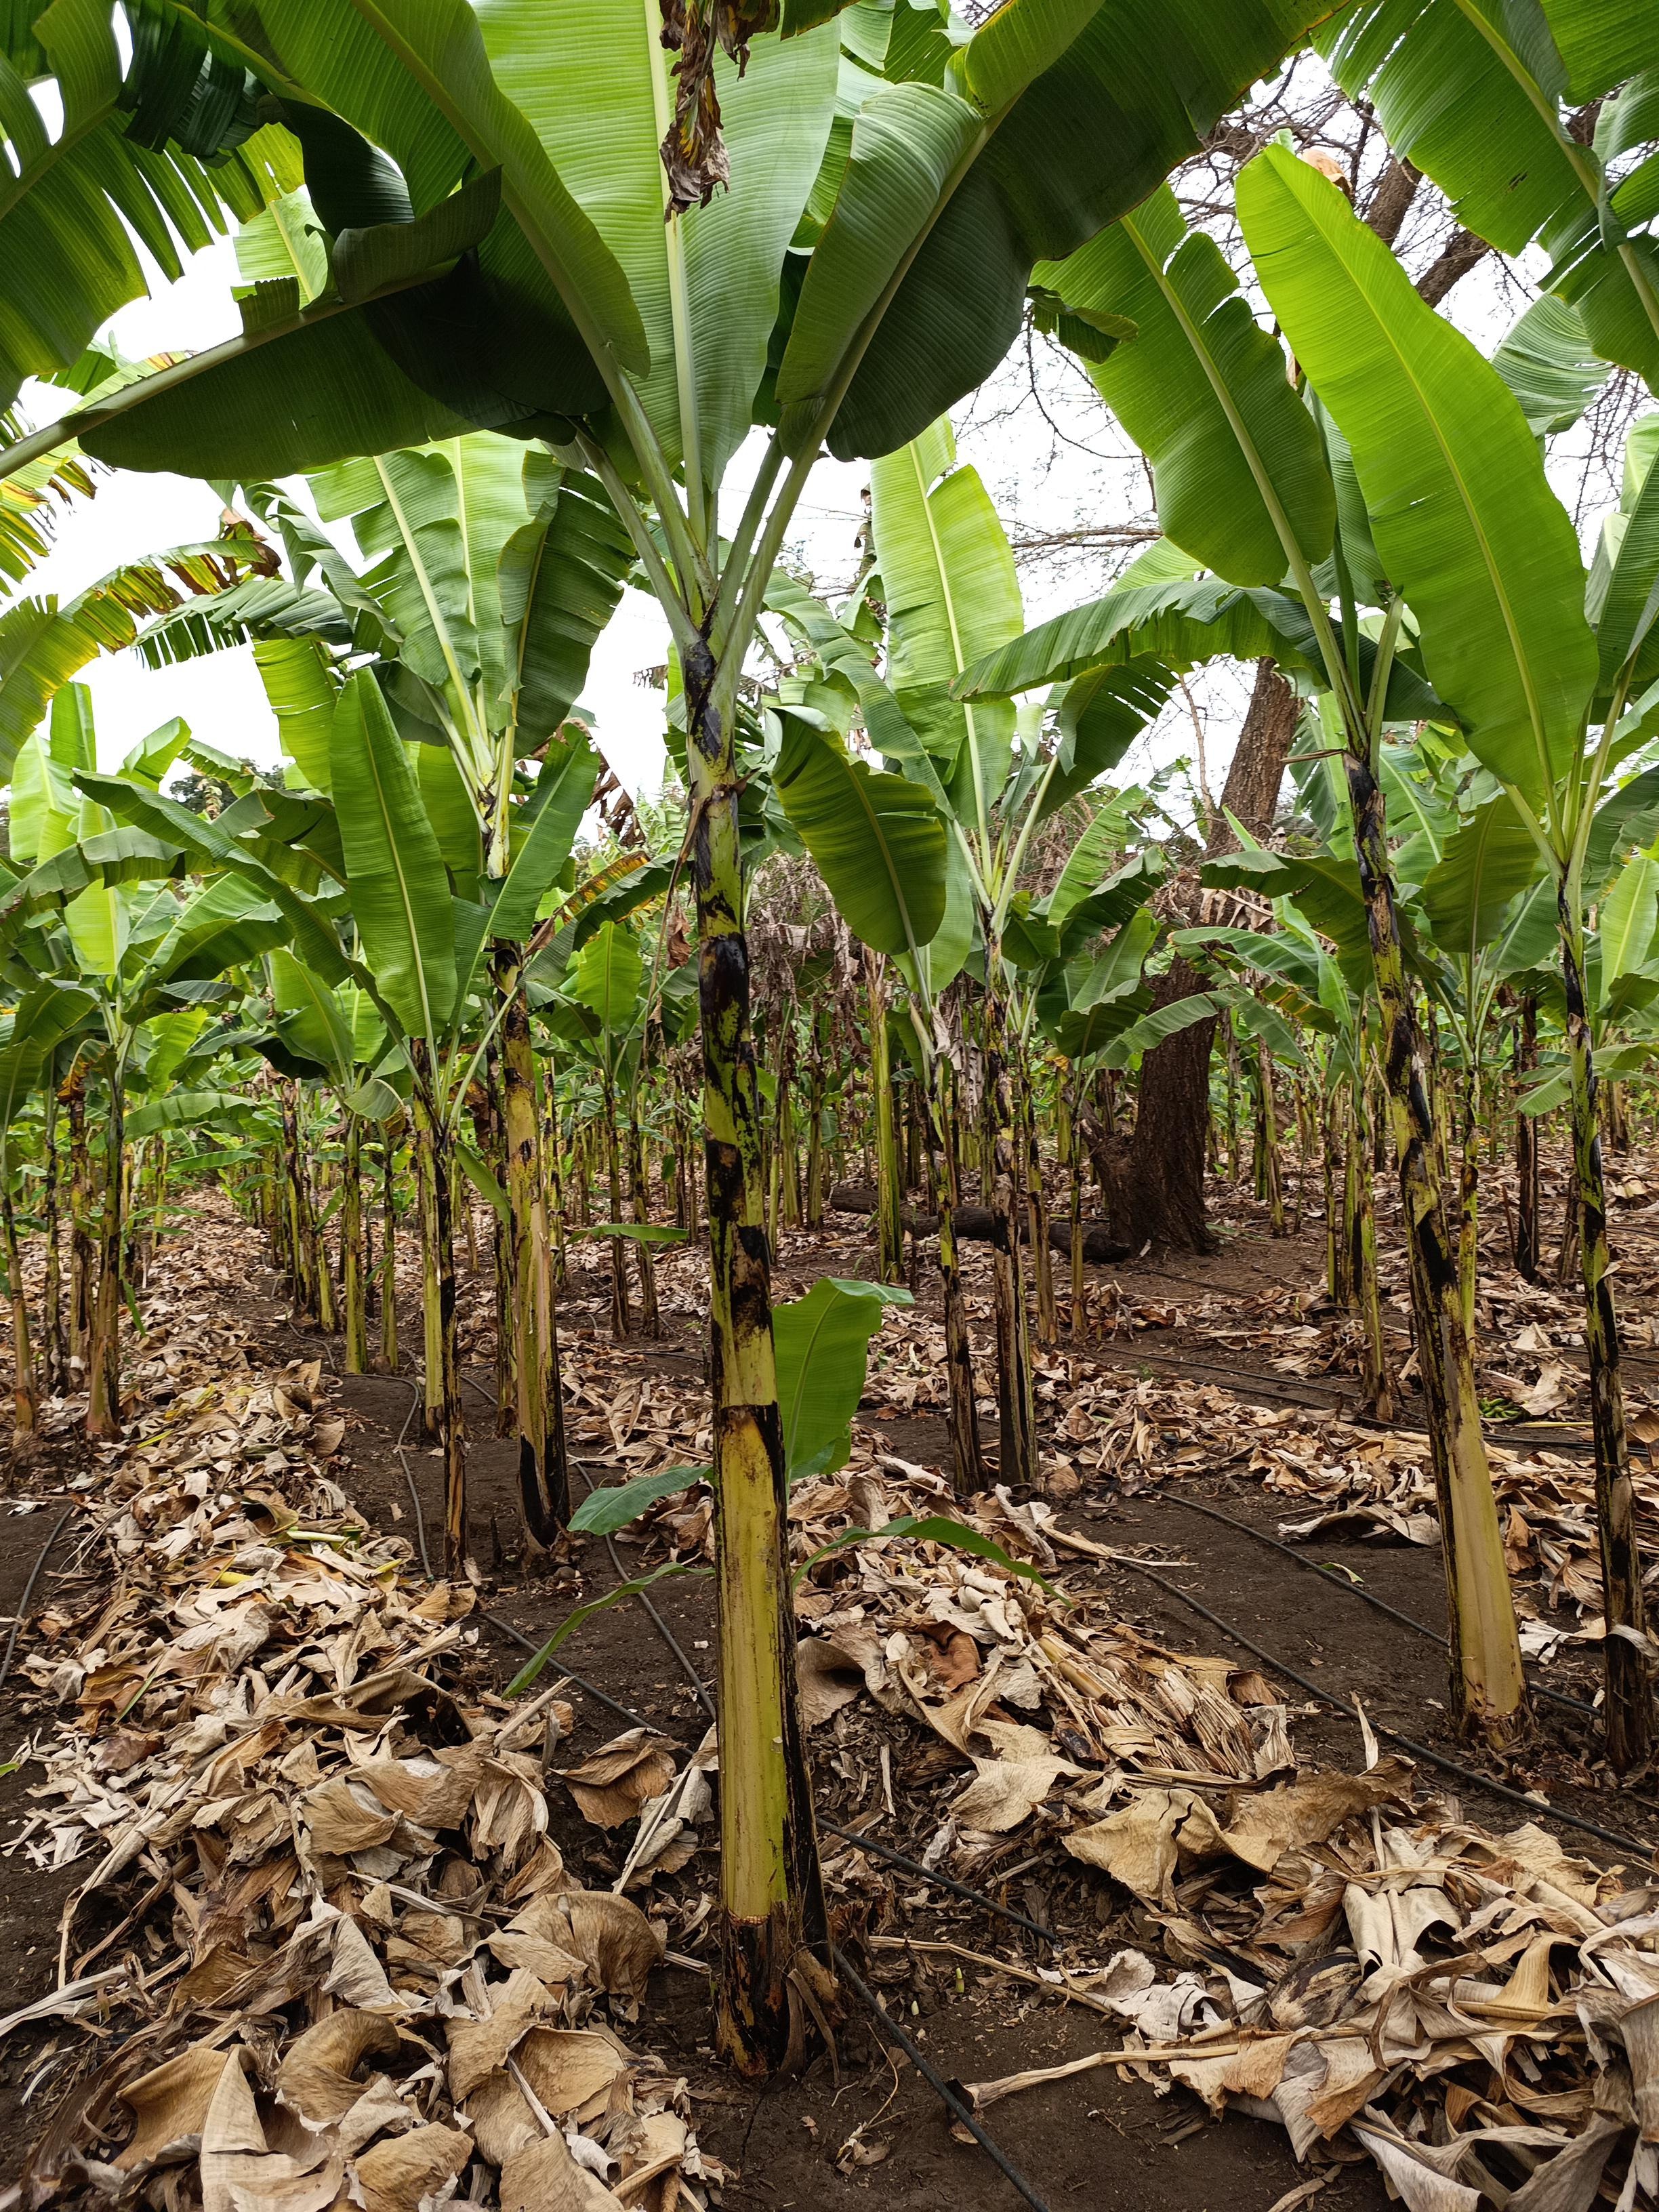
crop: banana
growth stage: vegetative
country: Tanzania
